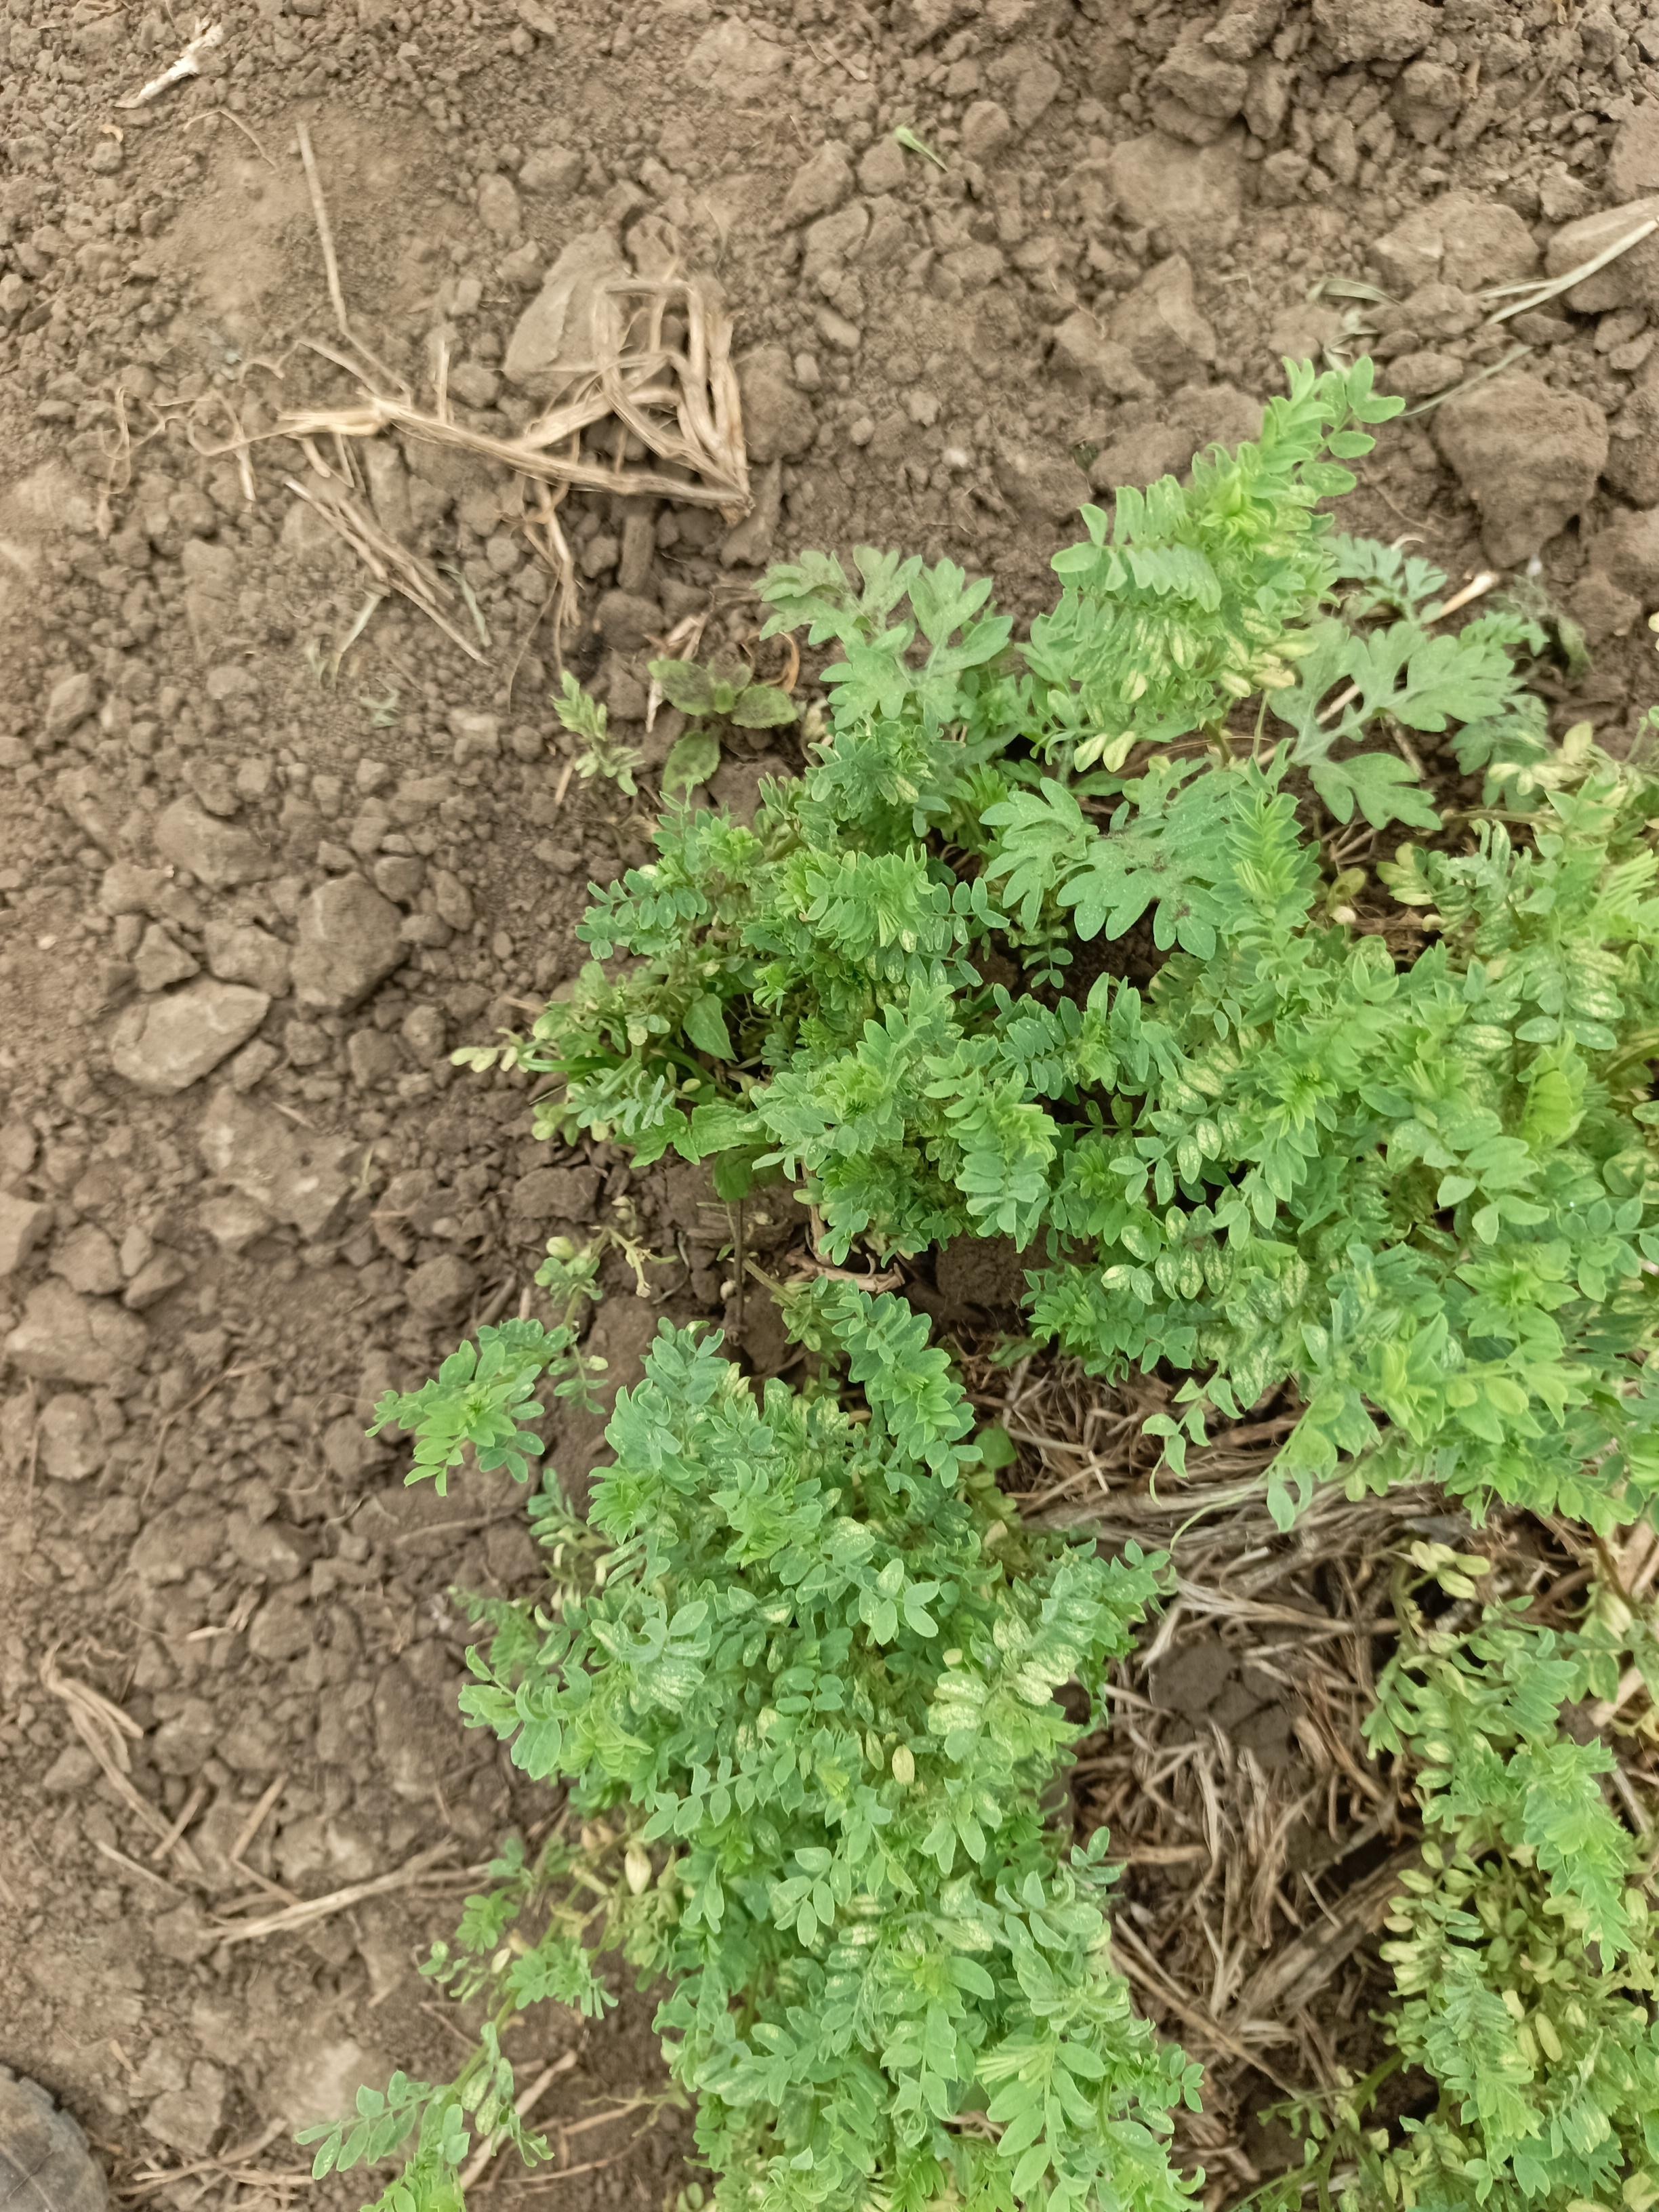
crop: lentil
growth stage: vegetative
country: Tanzania
